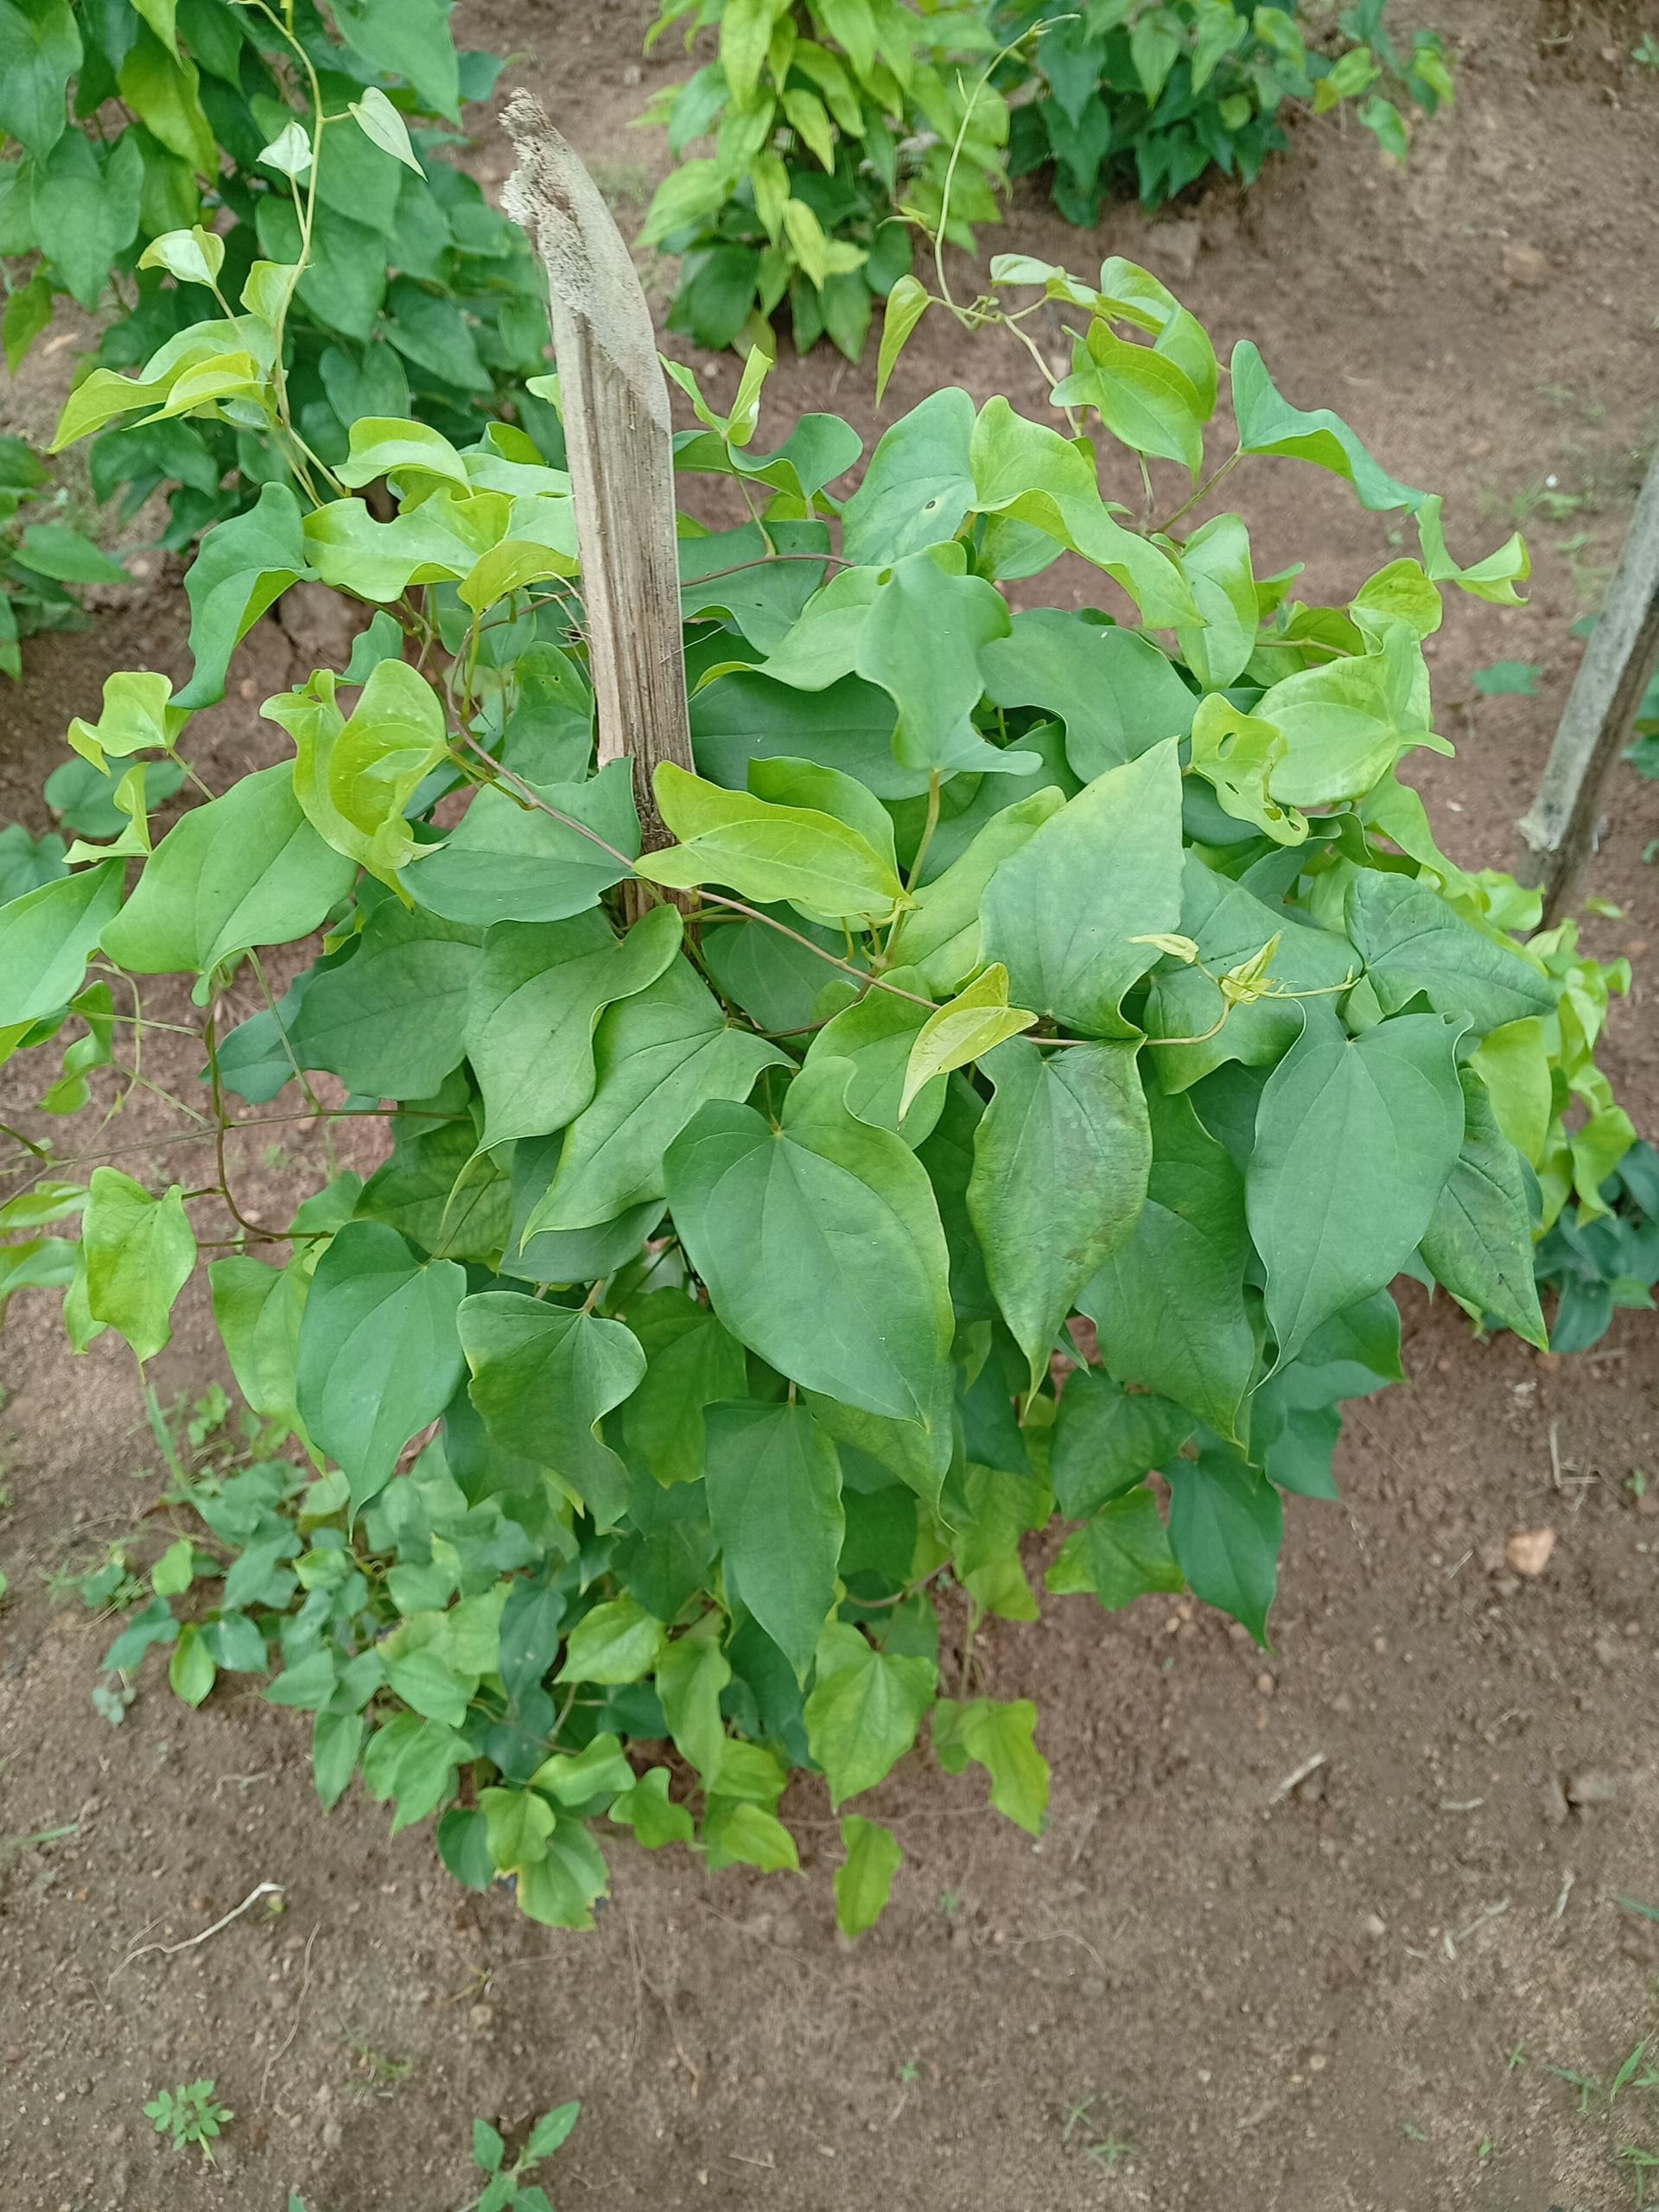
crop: yam
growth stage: vegetative
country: Nigeria
